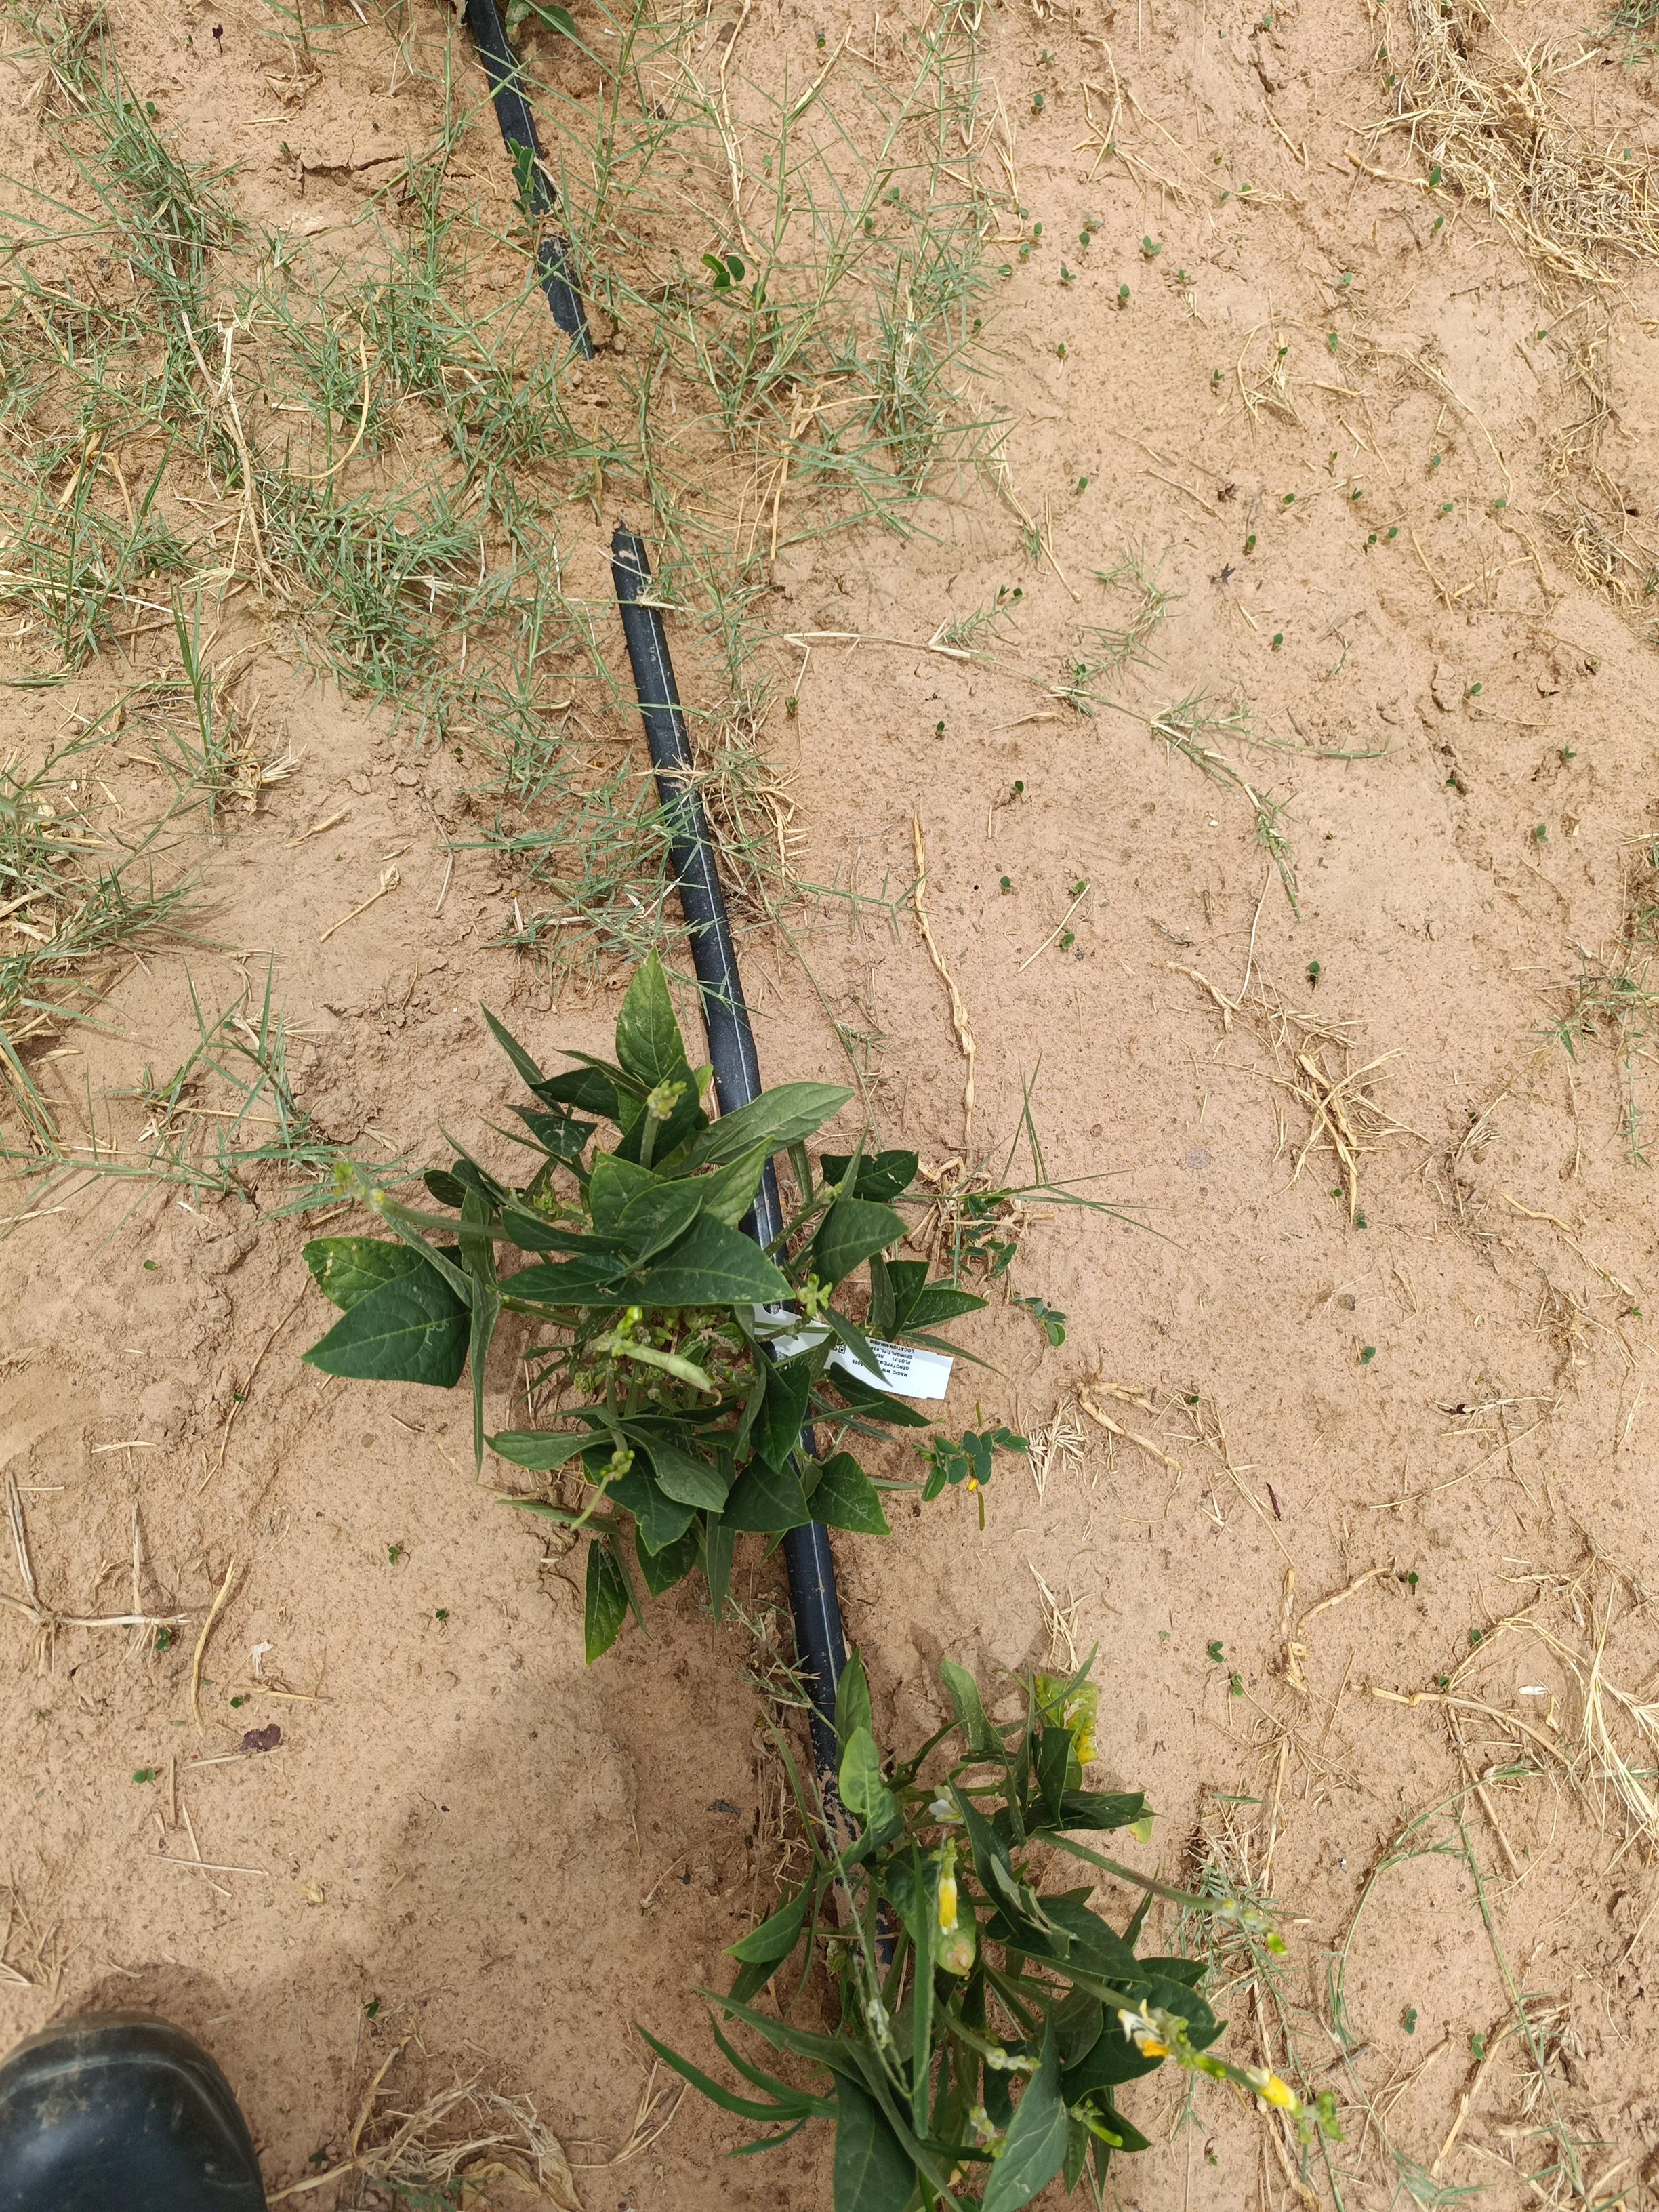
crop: cowpea
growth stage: flowering
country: Nigeria
